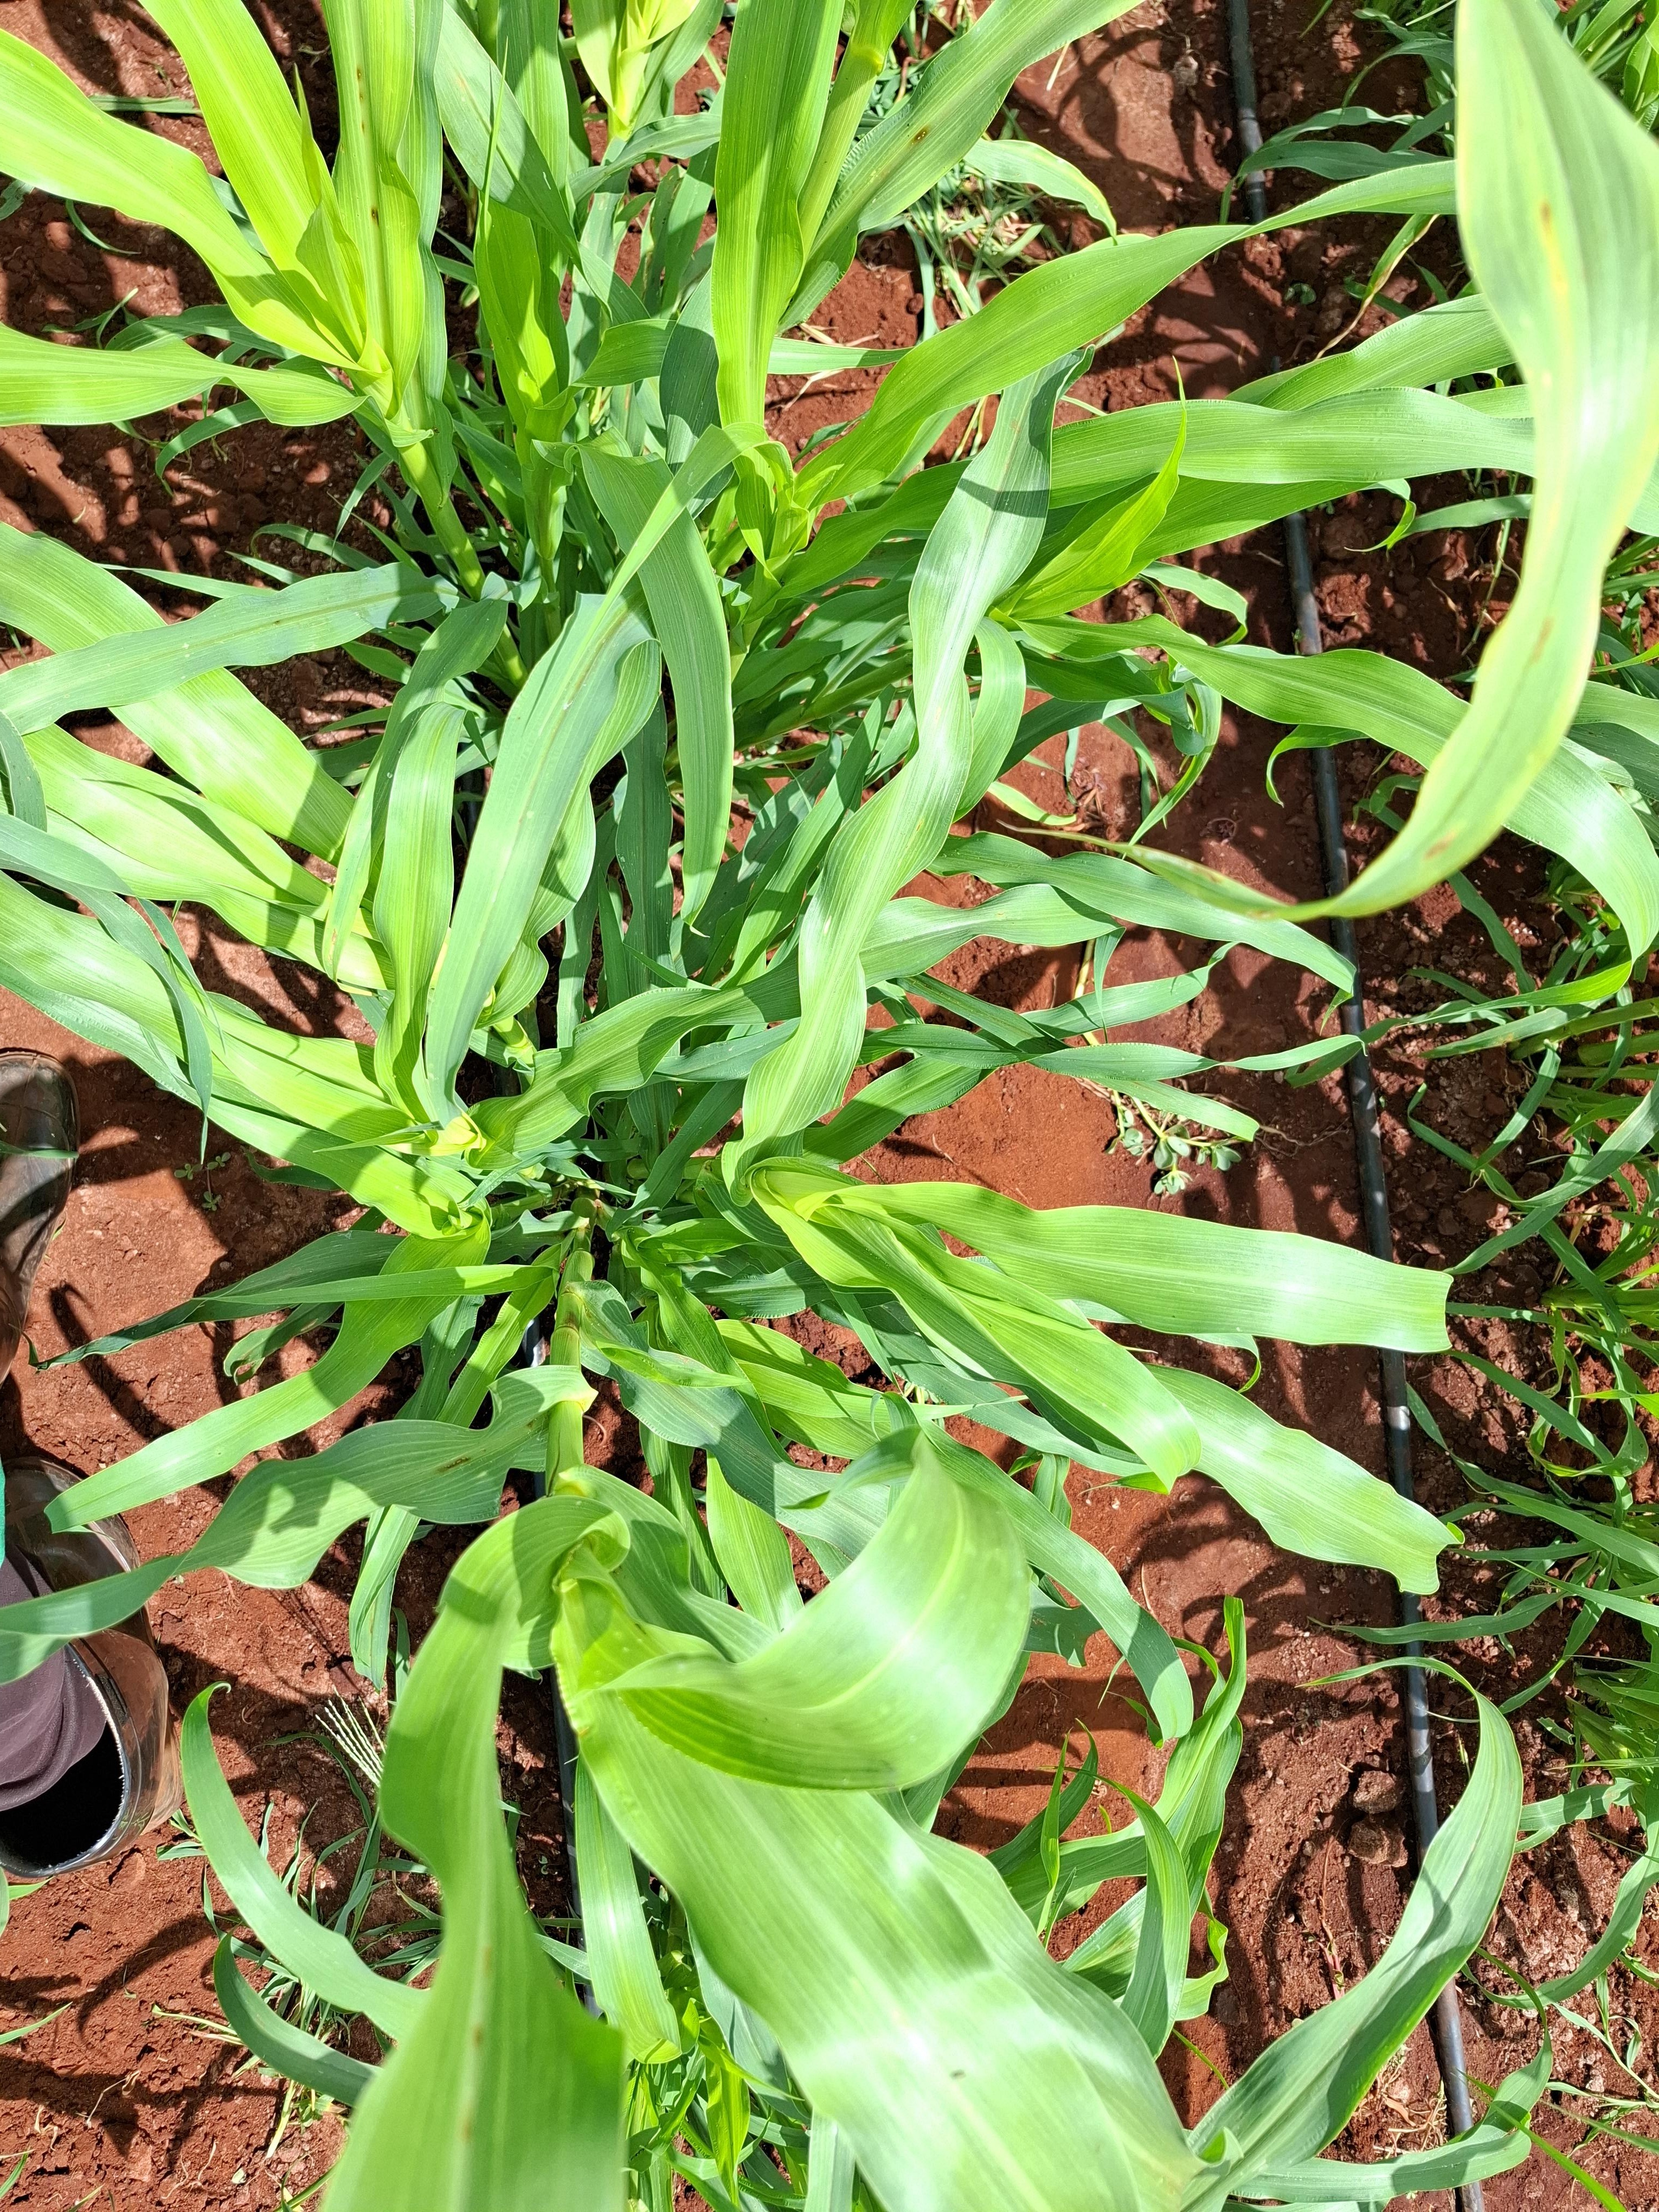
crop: pearl millet
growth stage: elongation stem
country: Kenya
